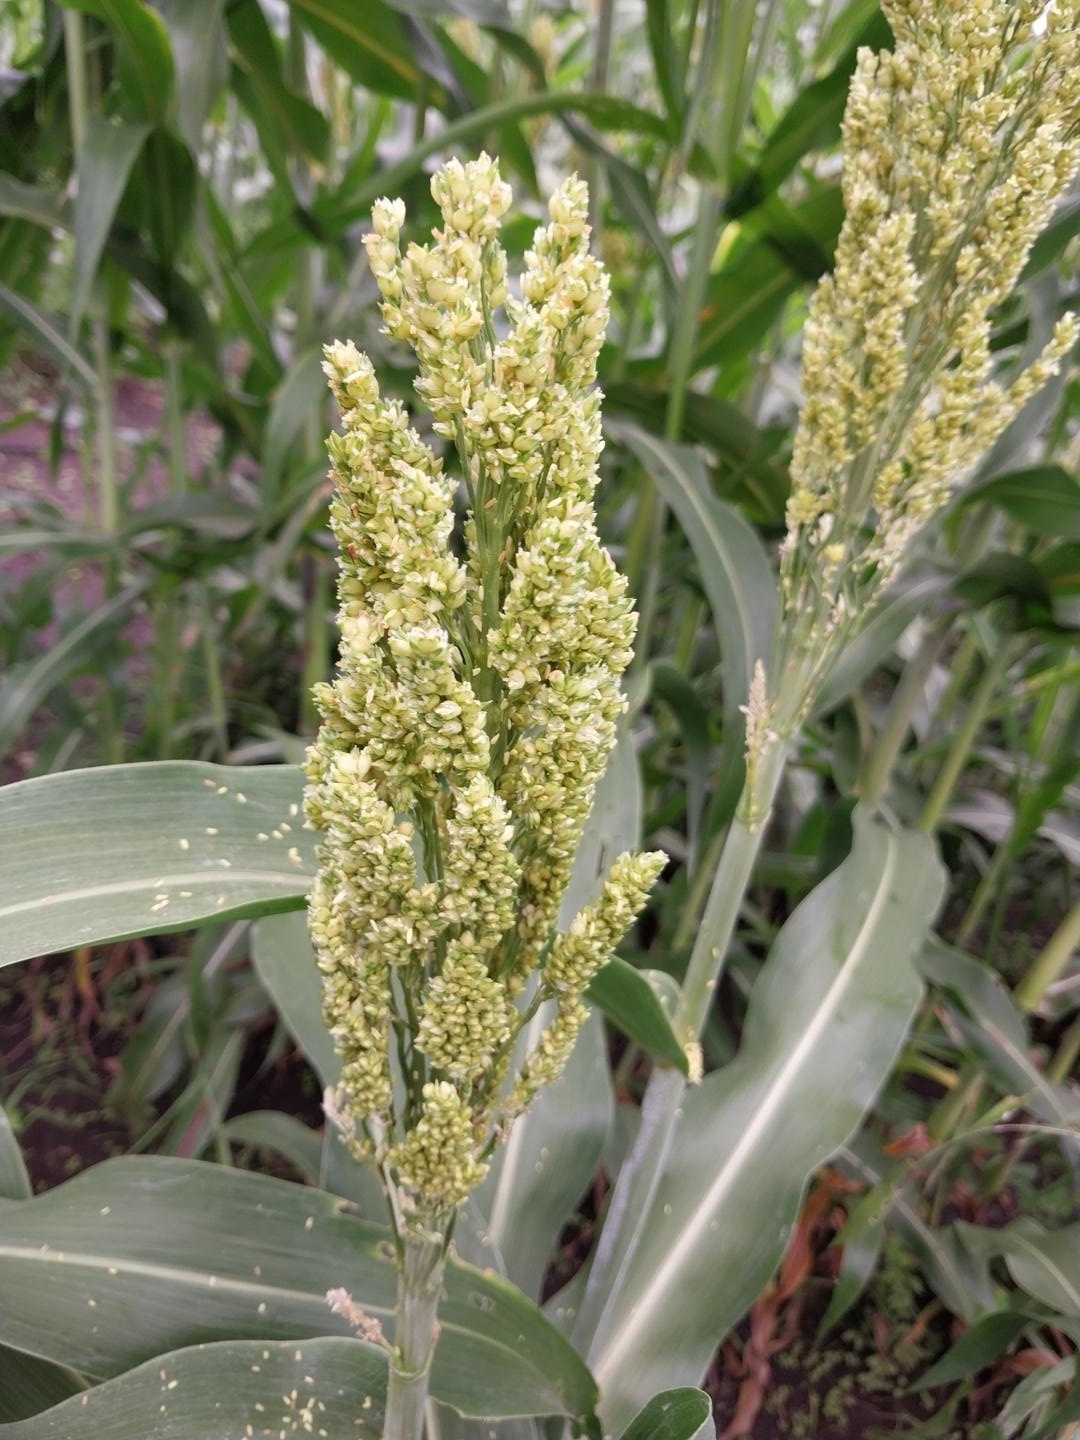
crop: sorghum
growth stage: heading tuber
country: Tanzania
